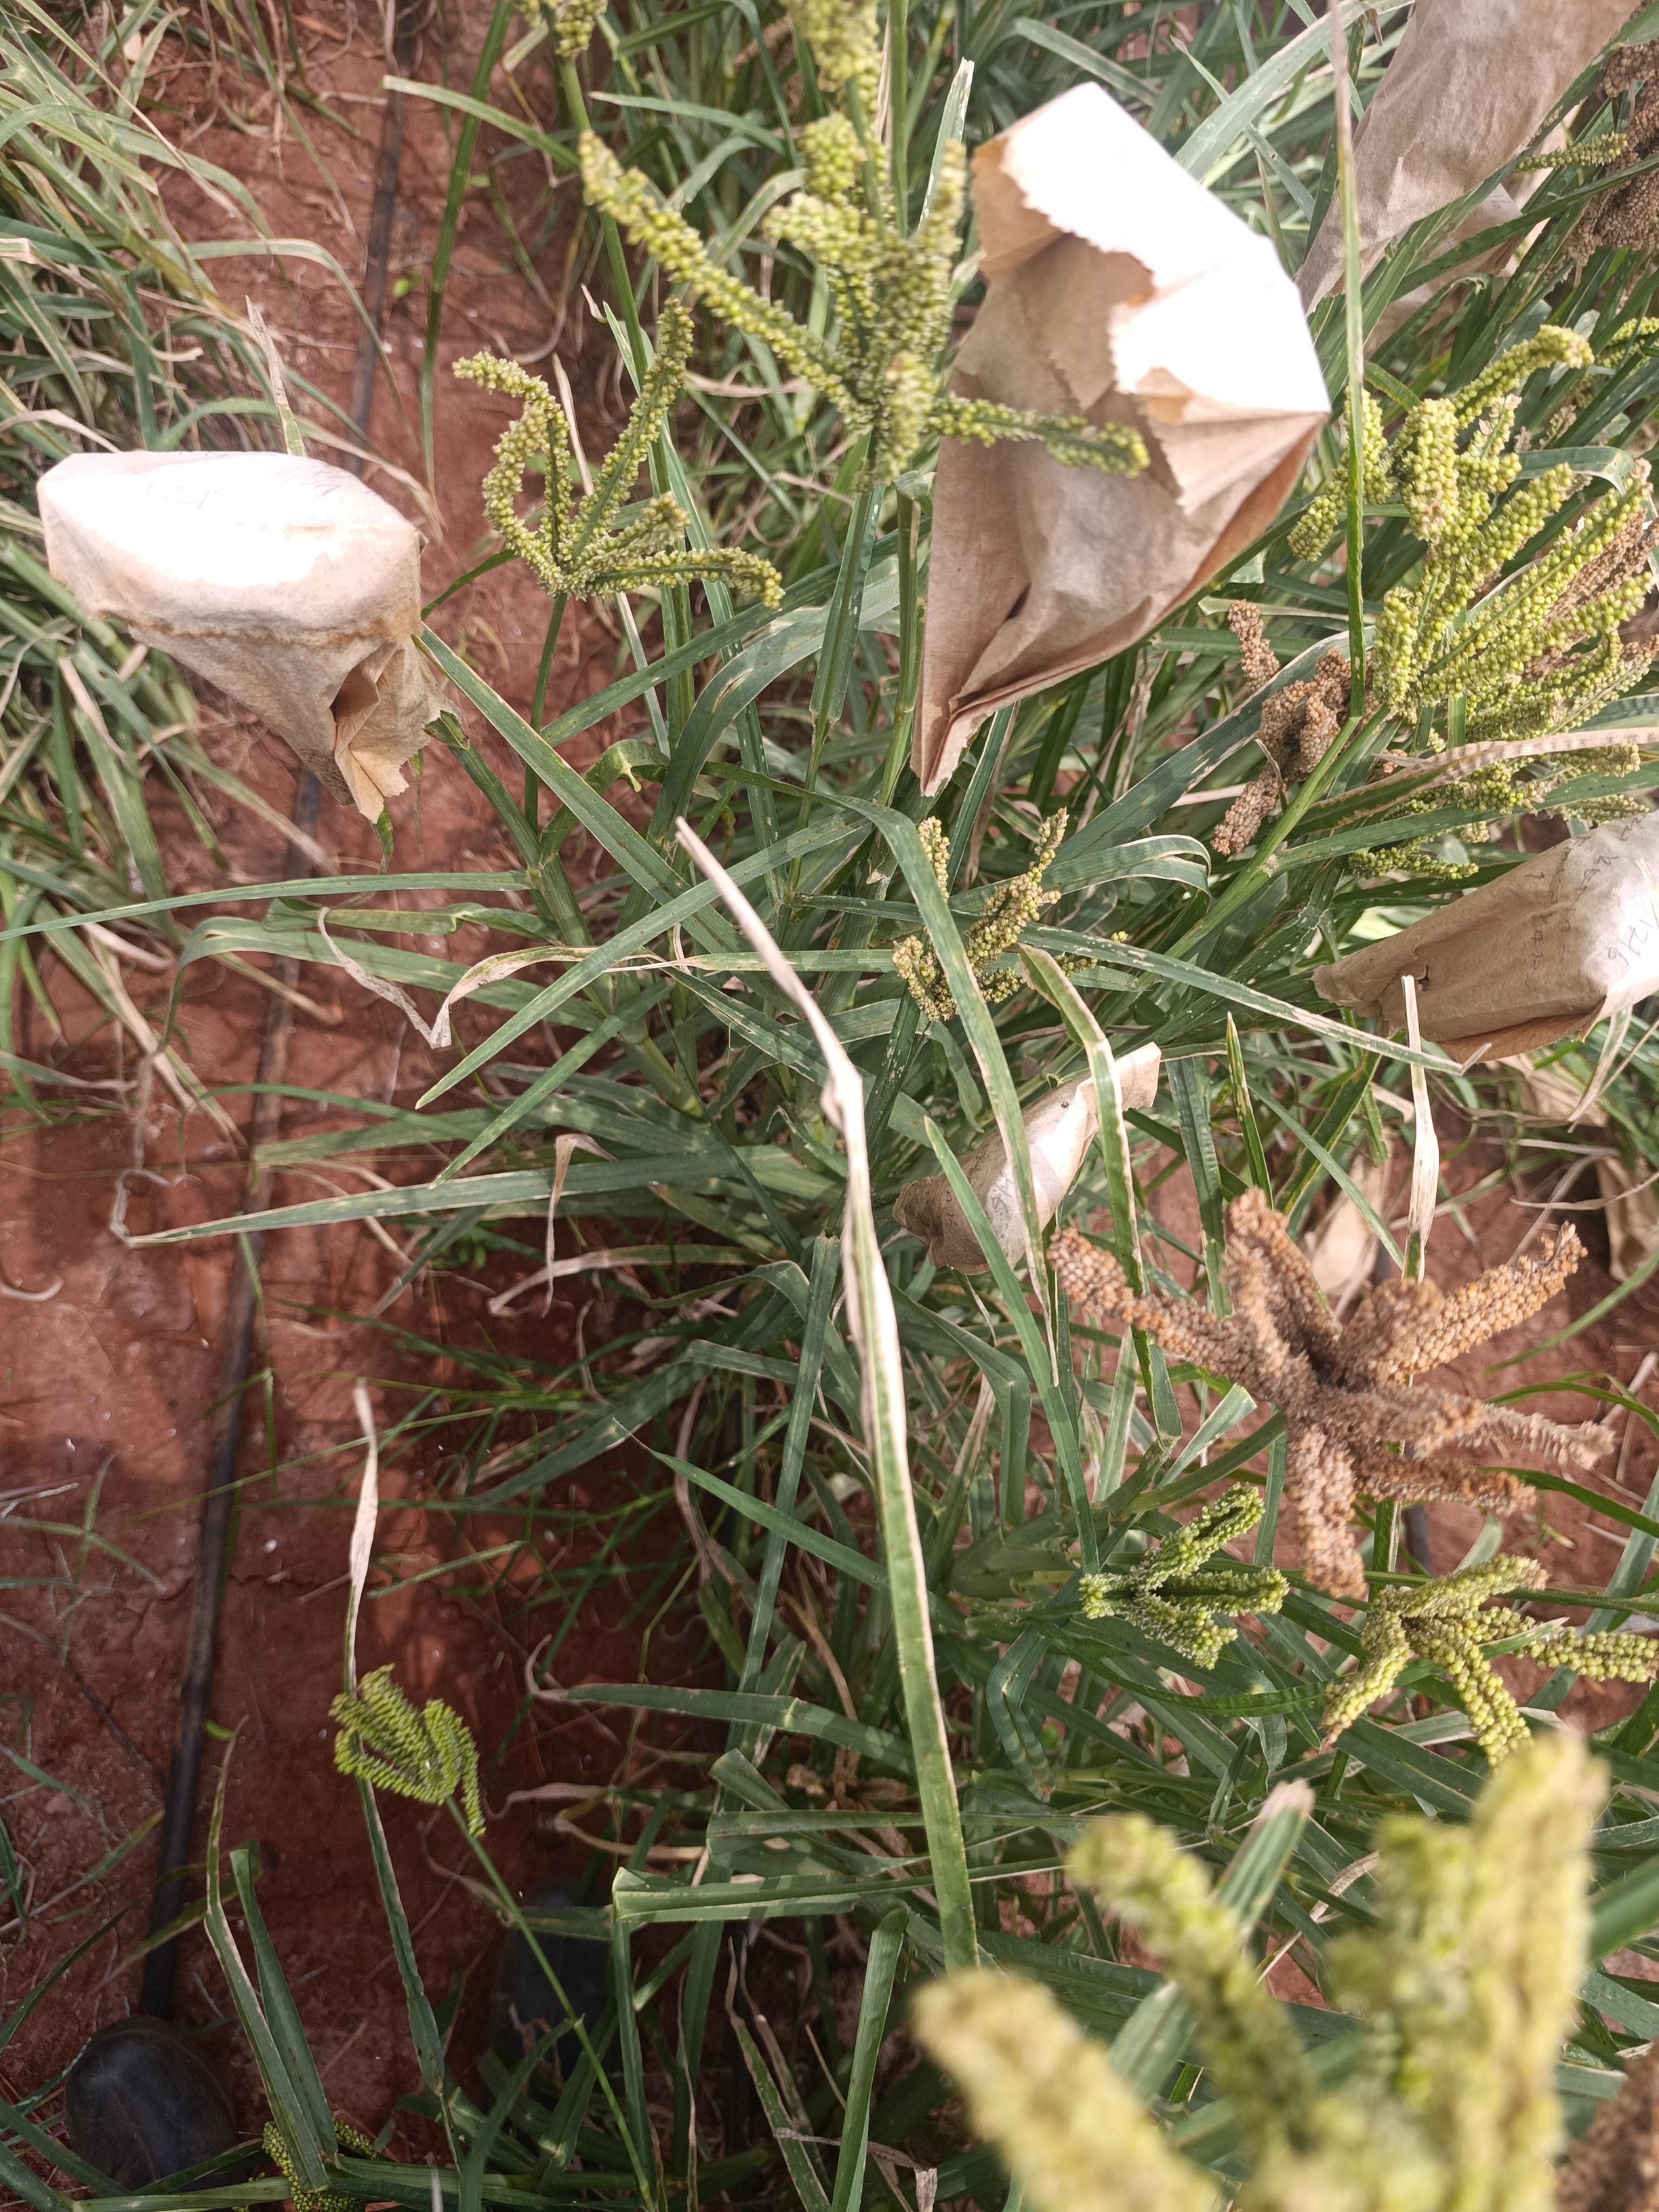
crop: finger millet
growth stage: filling grain
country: Kenya
